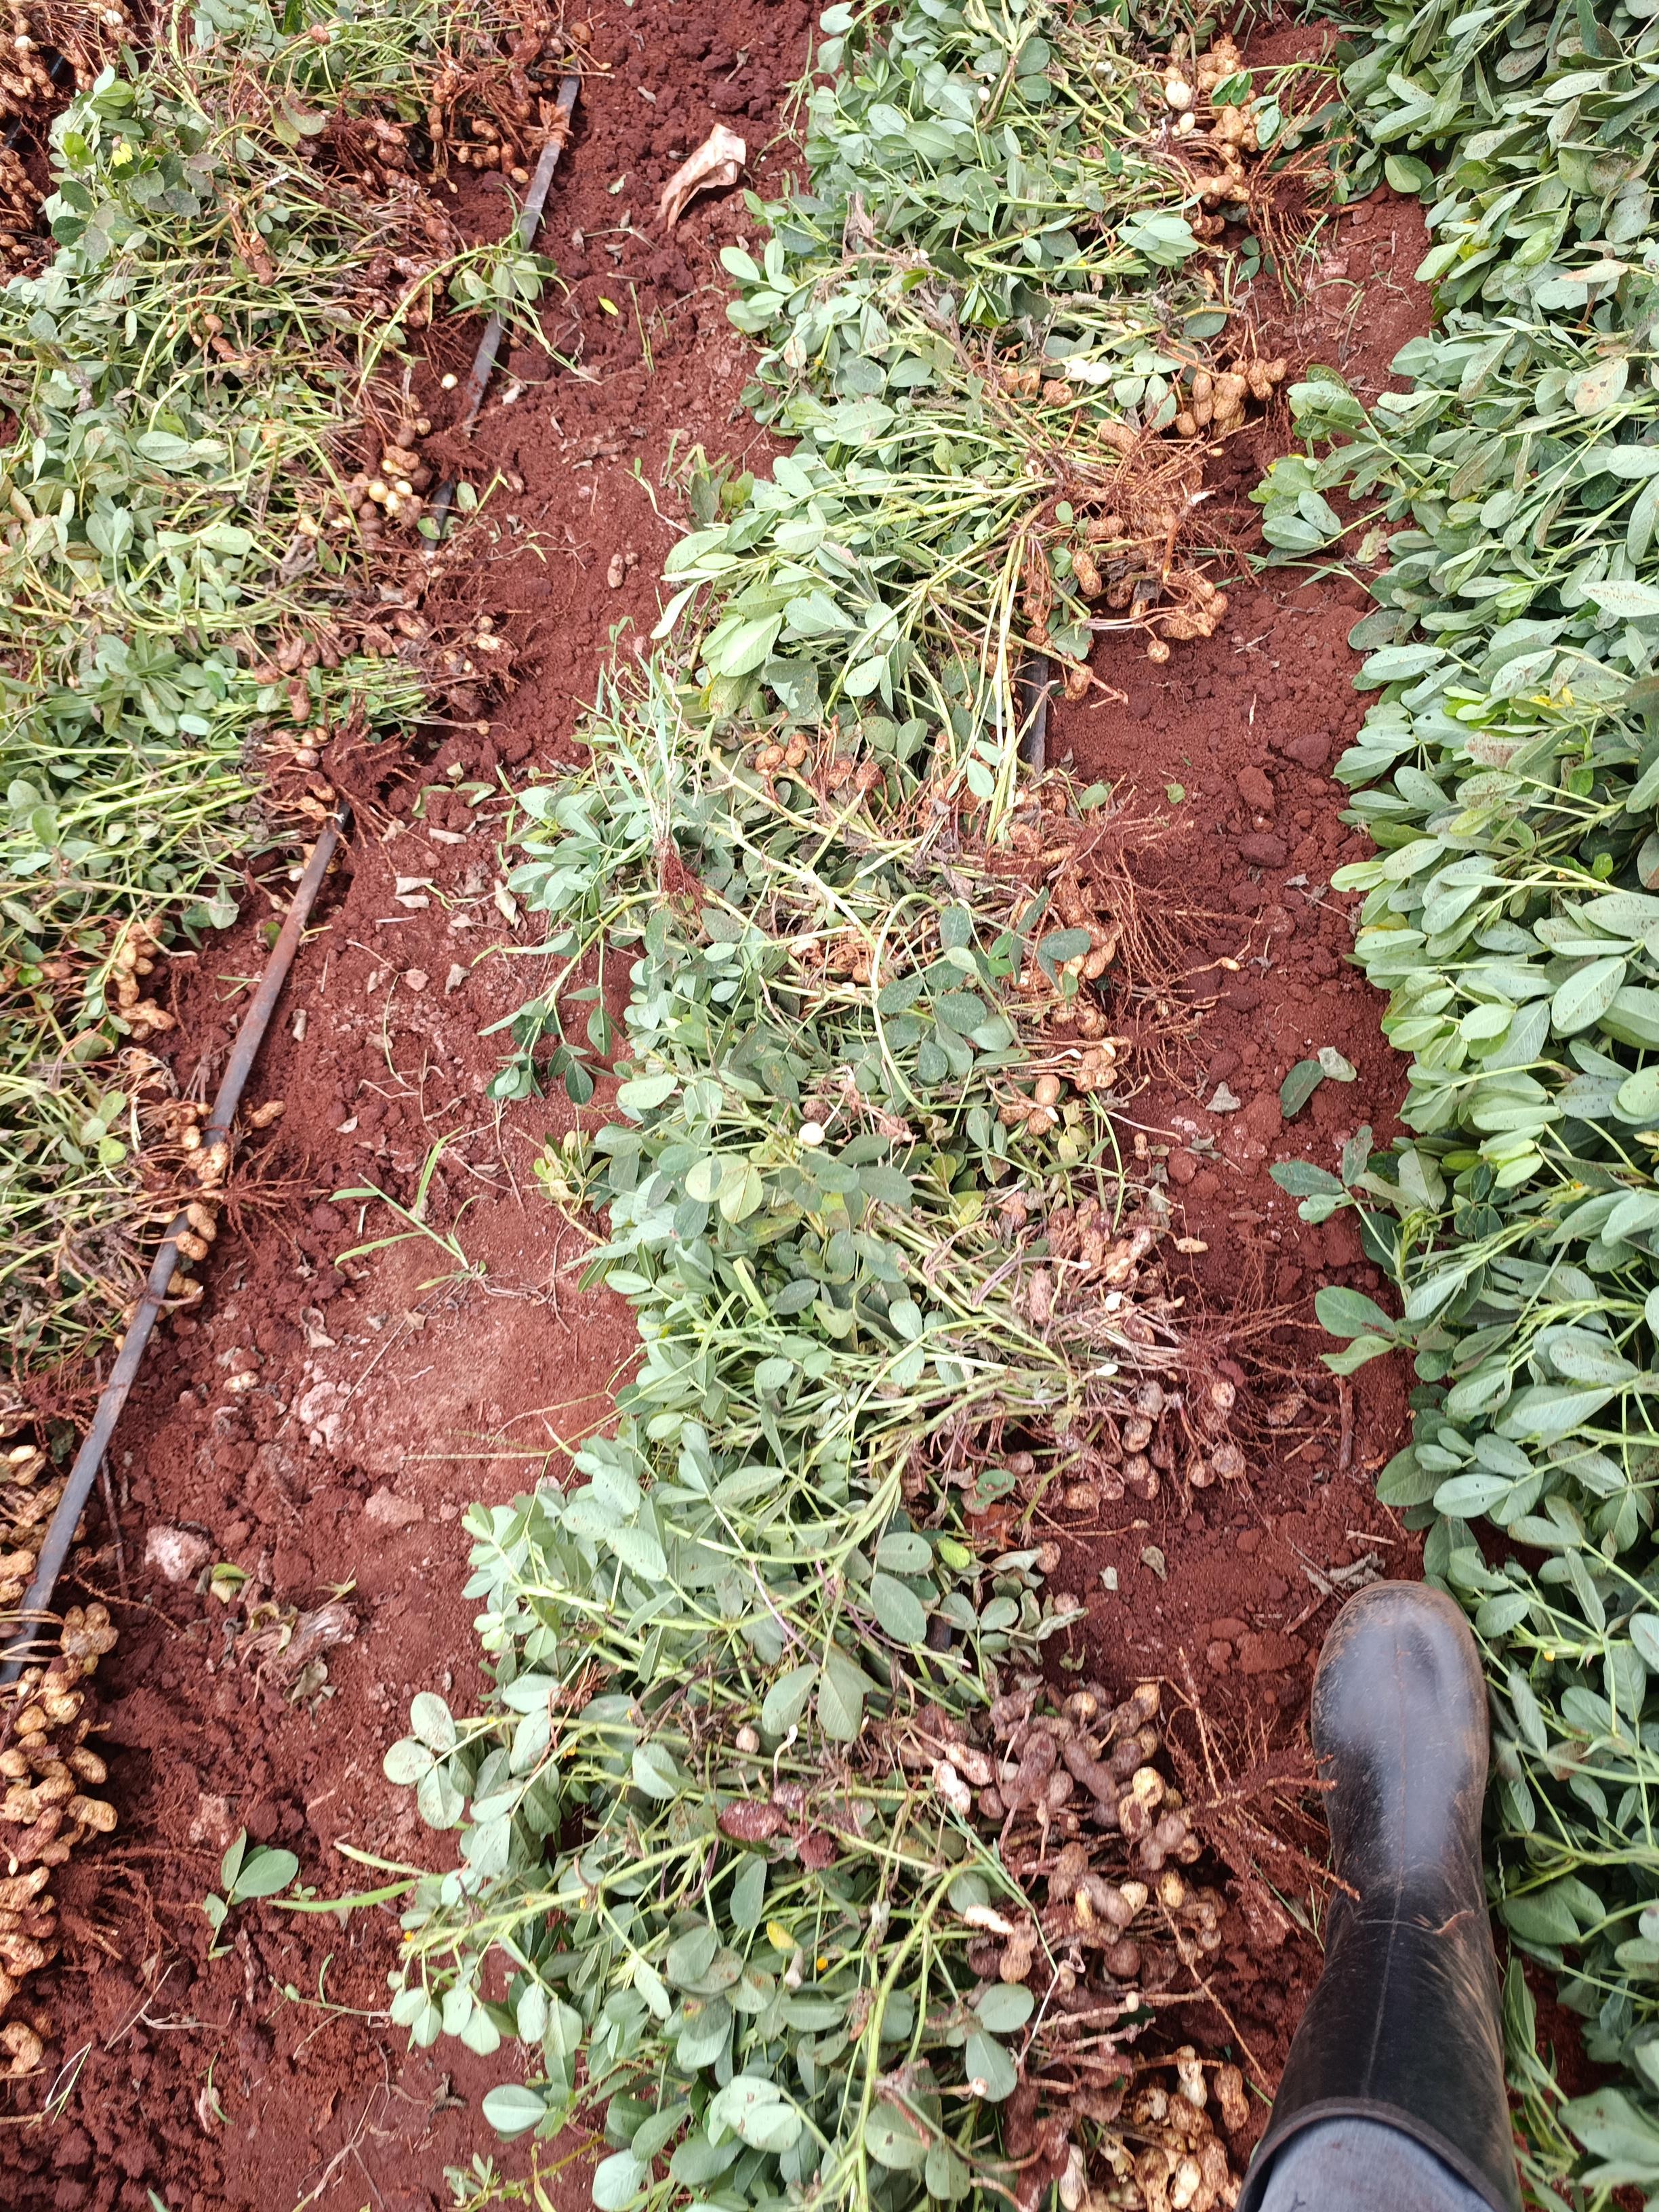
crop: groundnut
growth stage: harvest
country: Kenya
